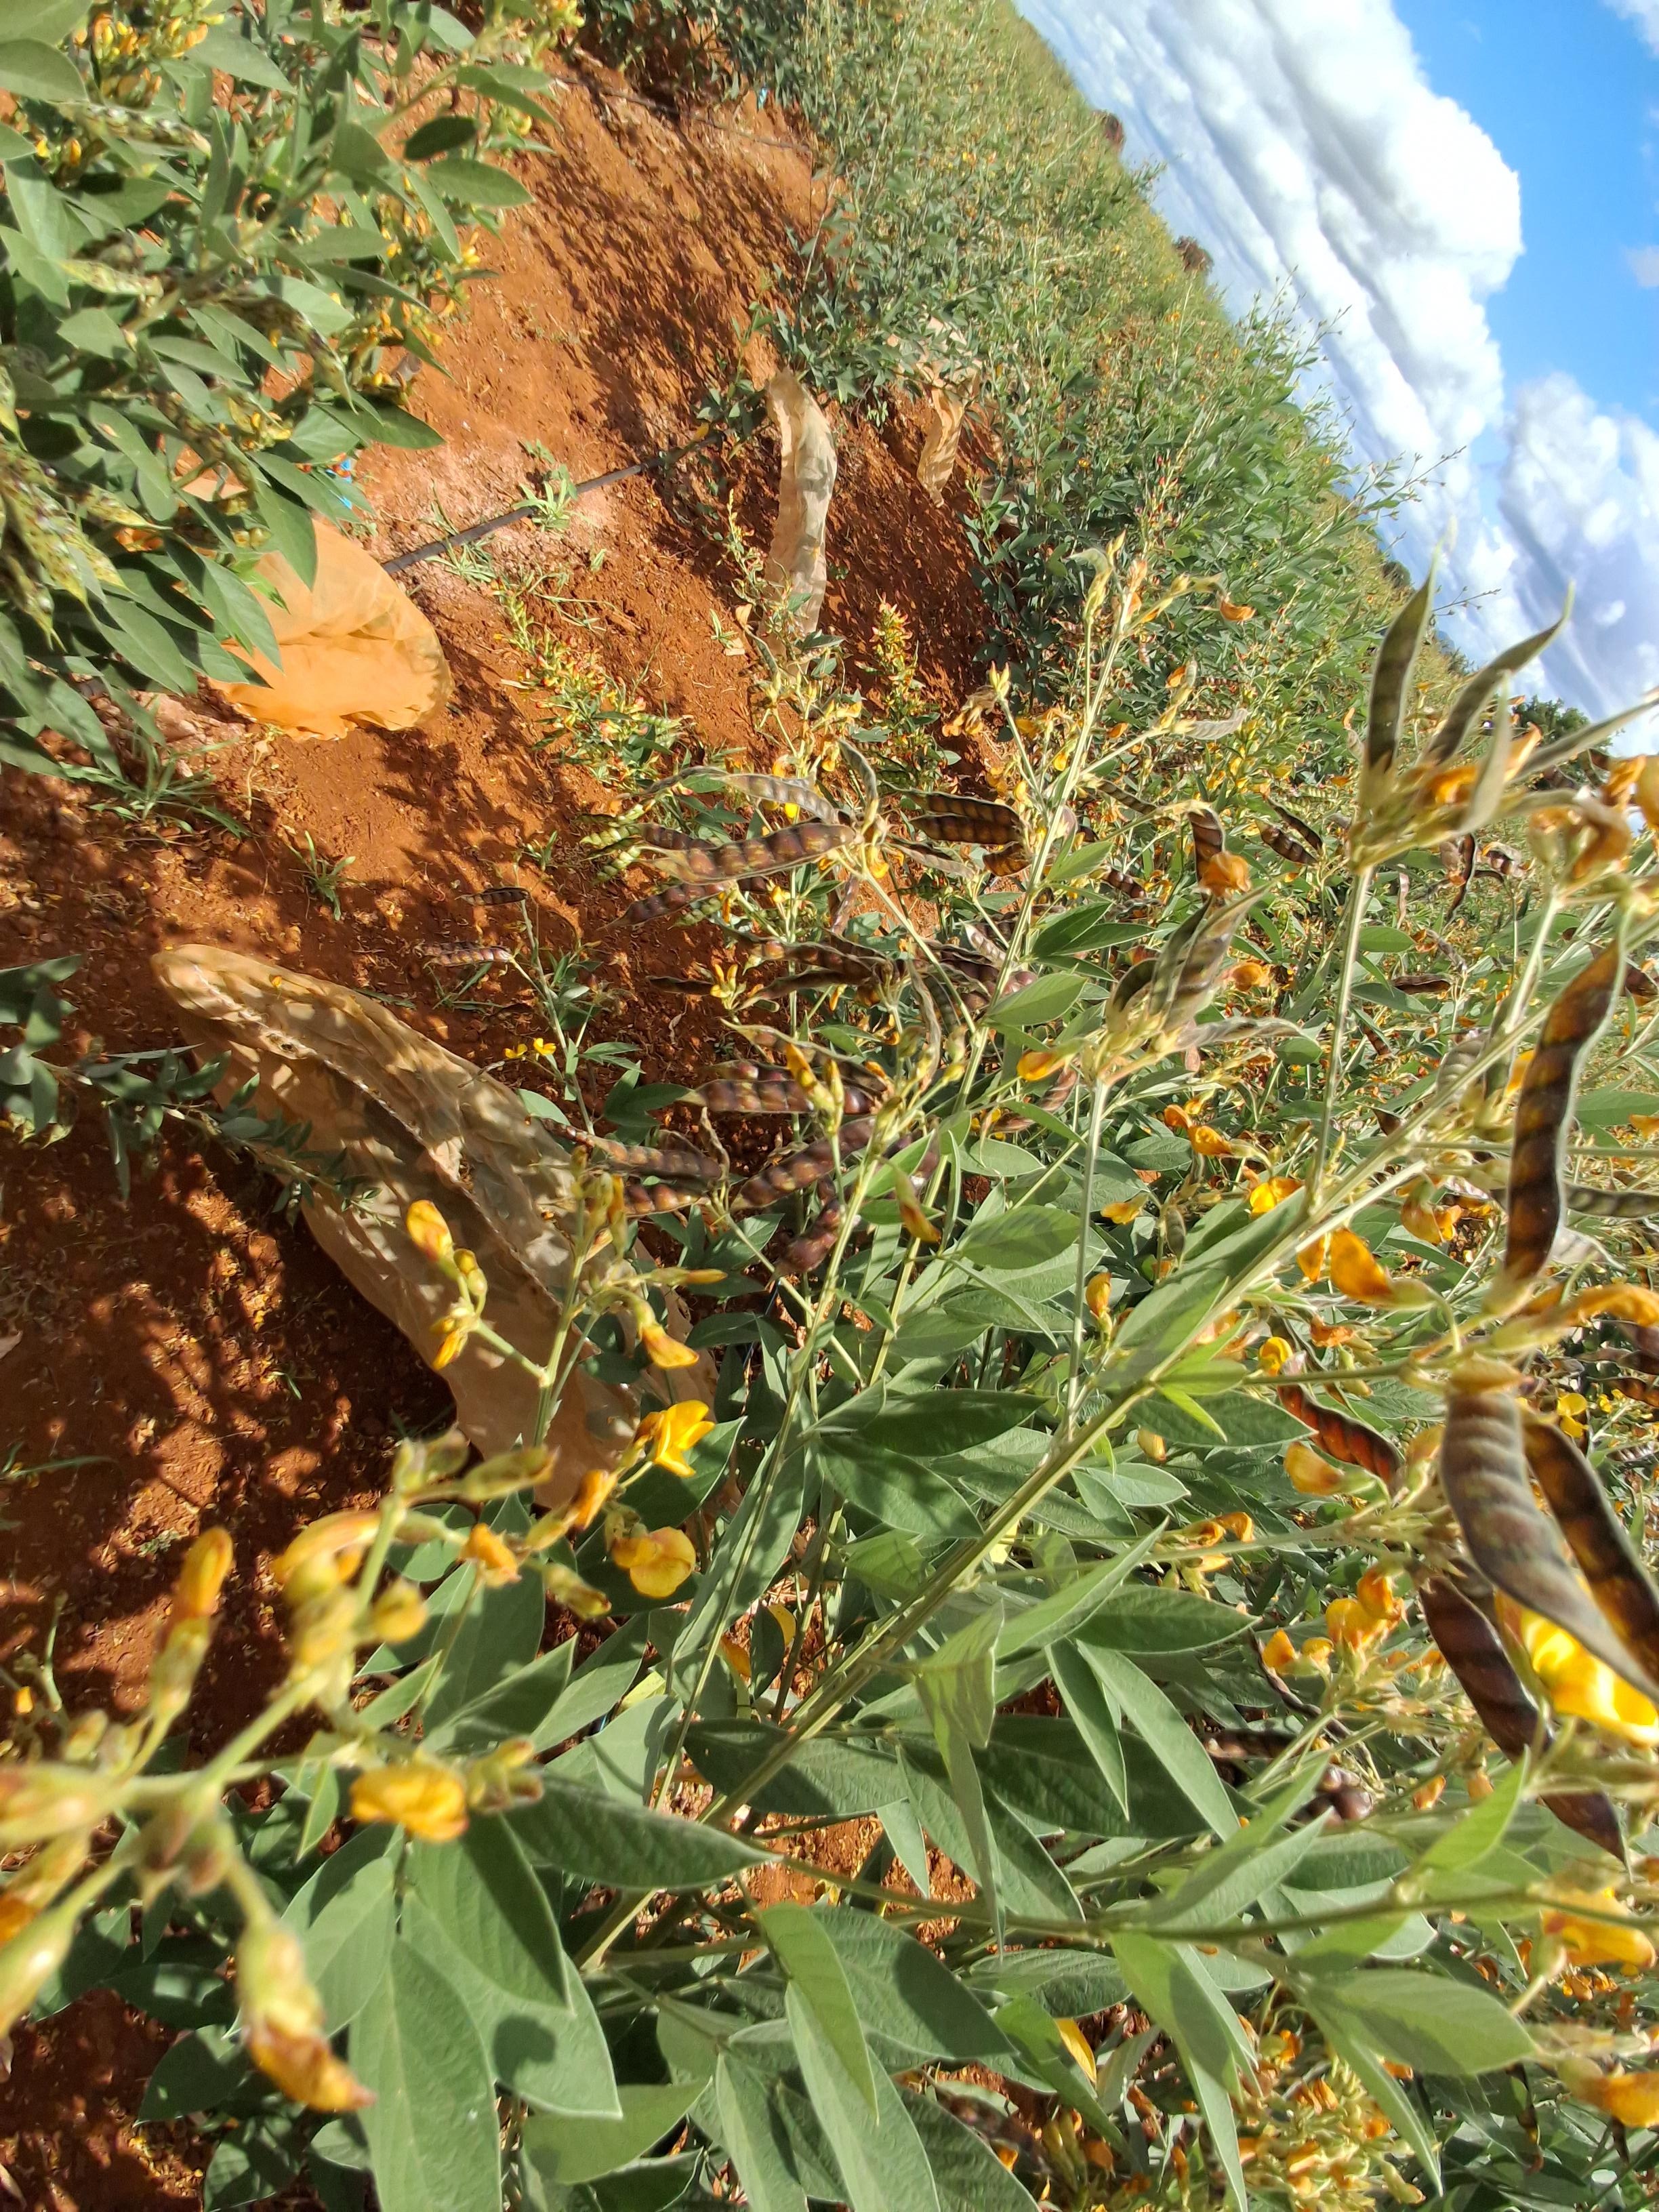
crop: pigeonpea
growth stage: development pod
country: Kenya
